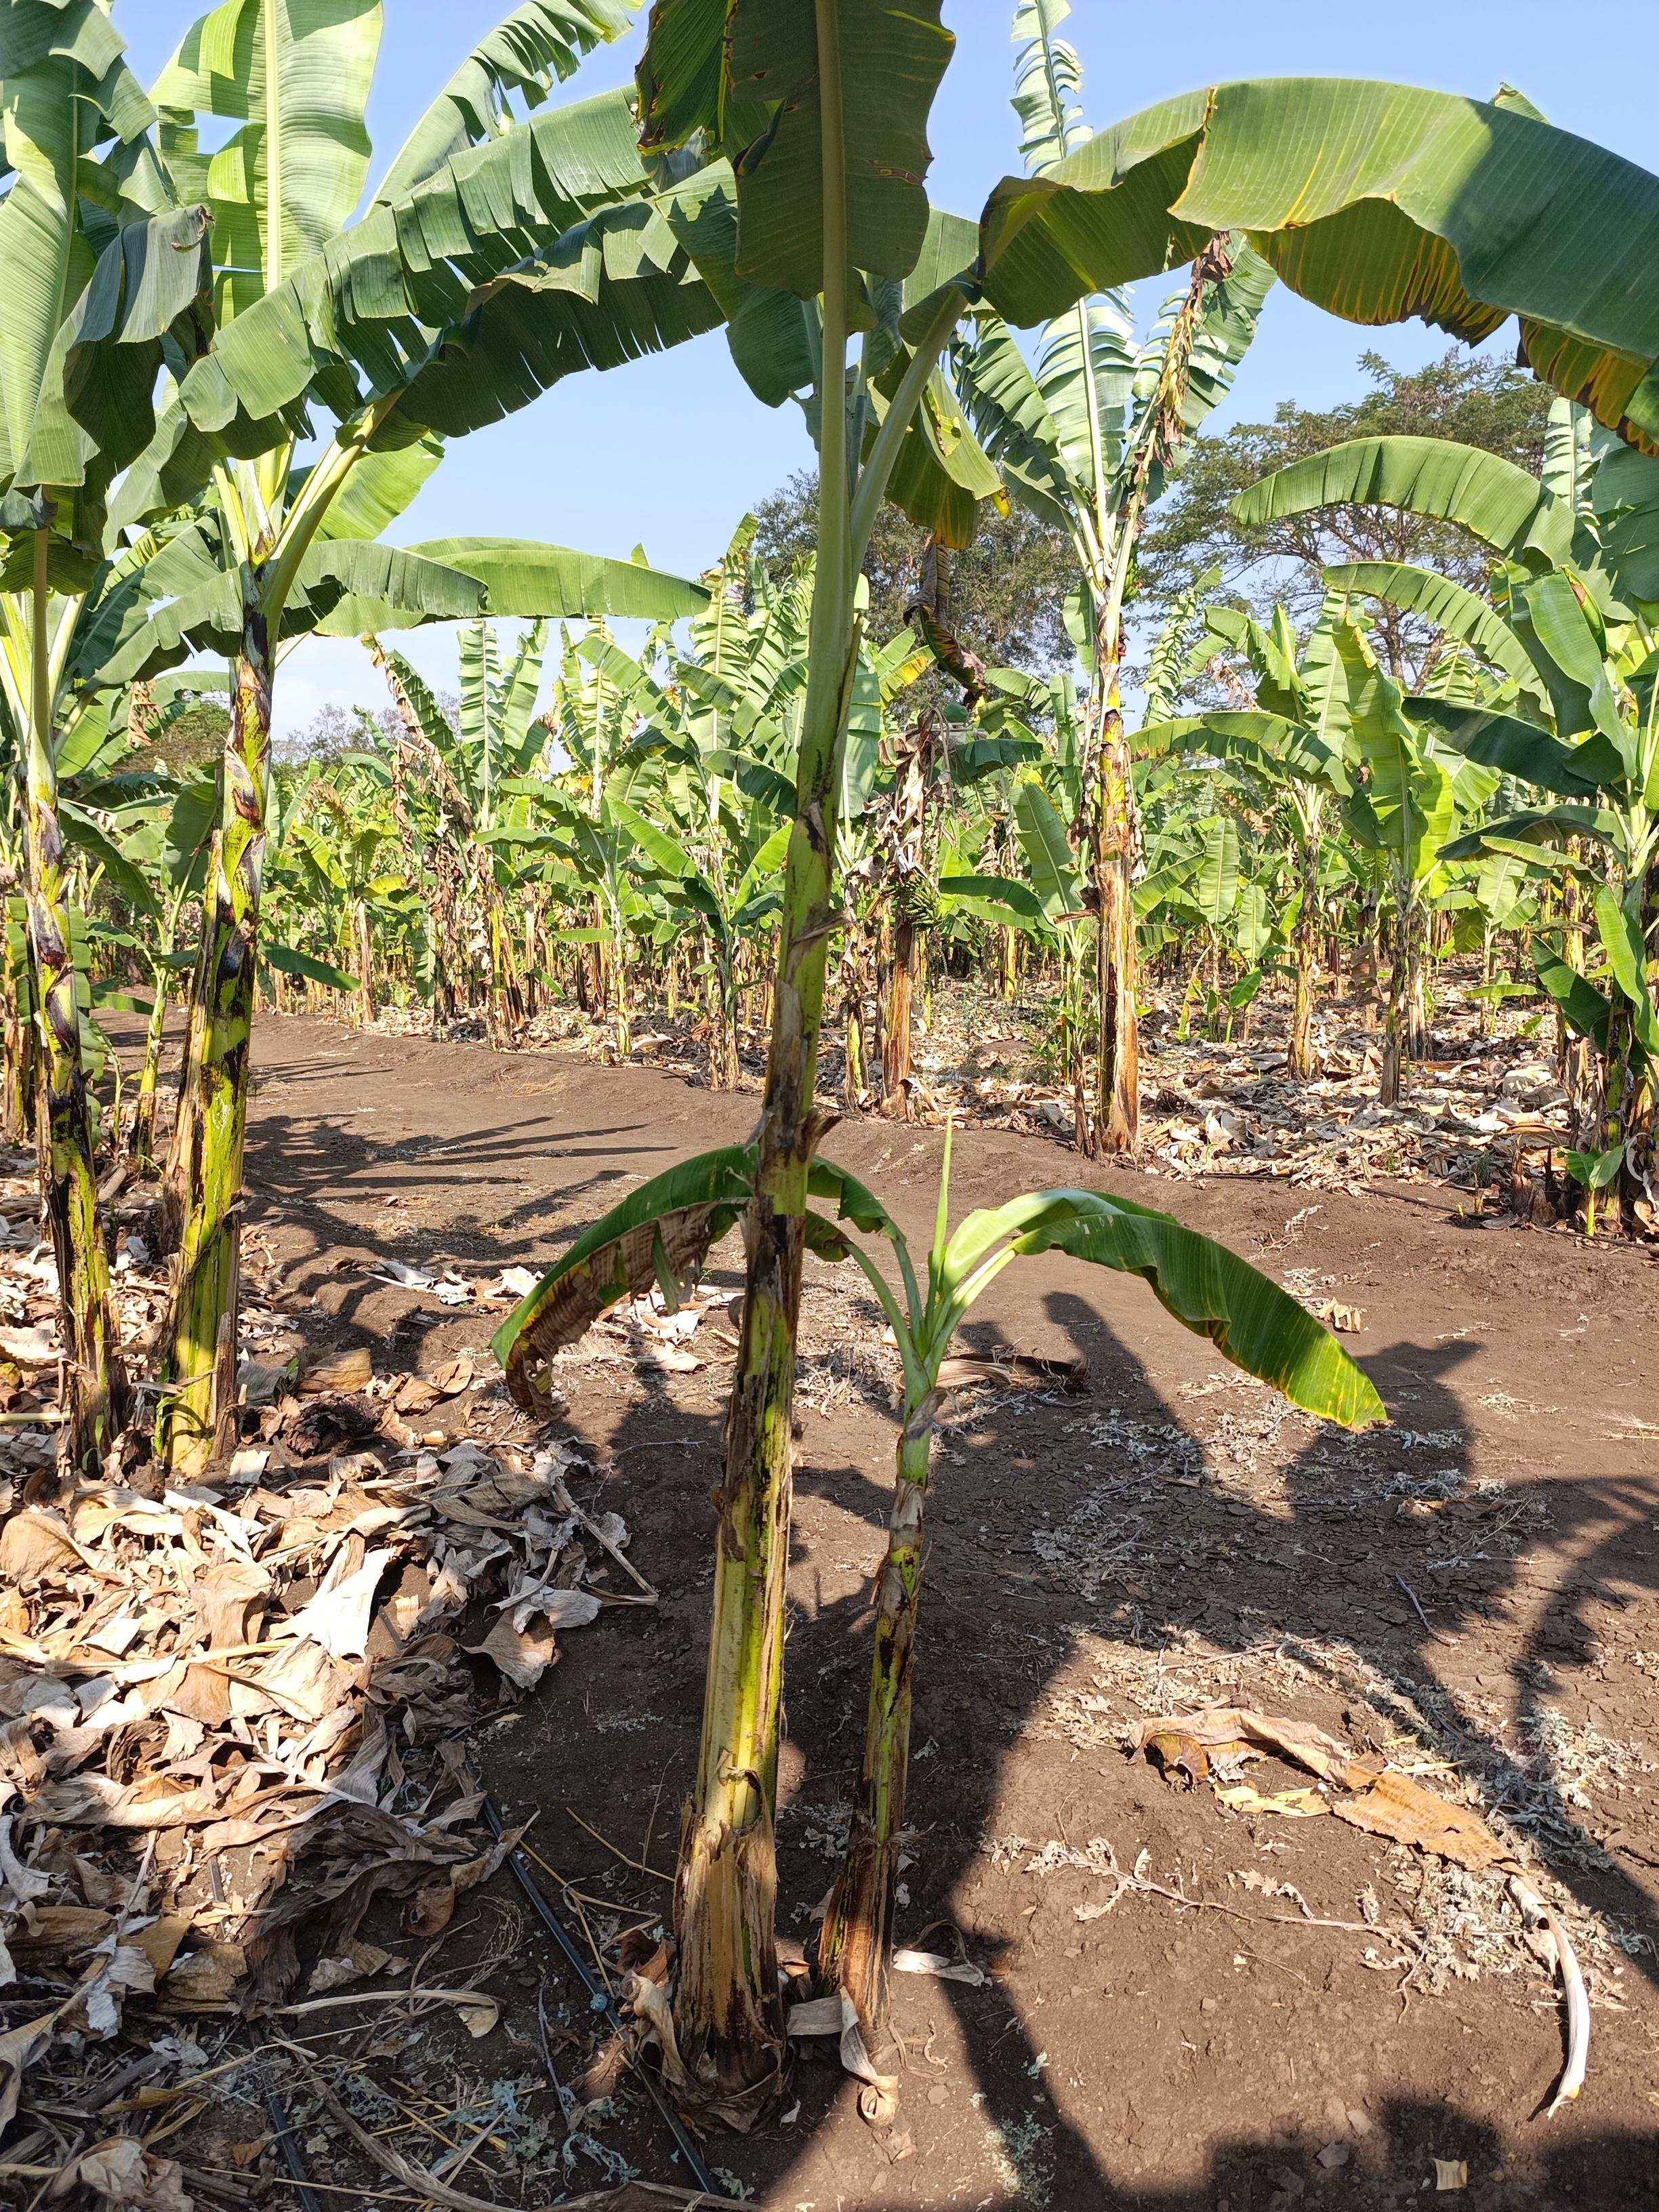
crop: banana
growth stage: vegetative
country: Tanzania
